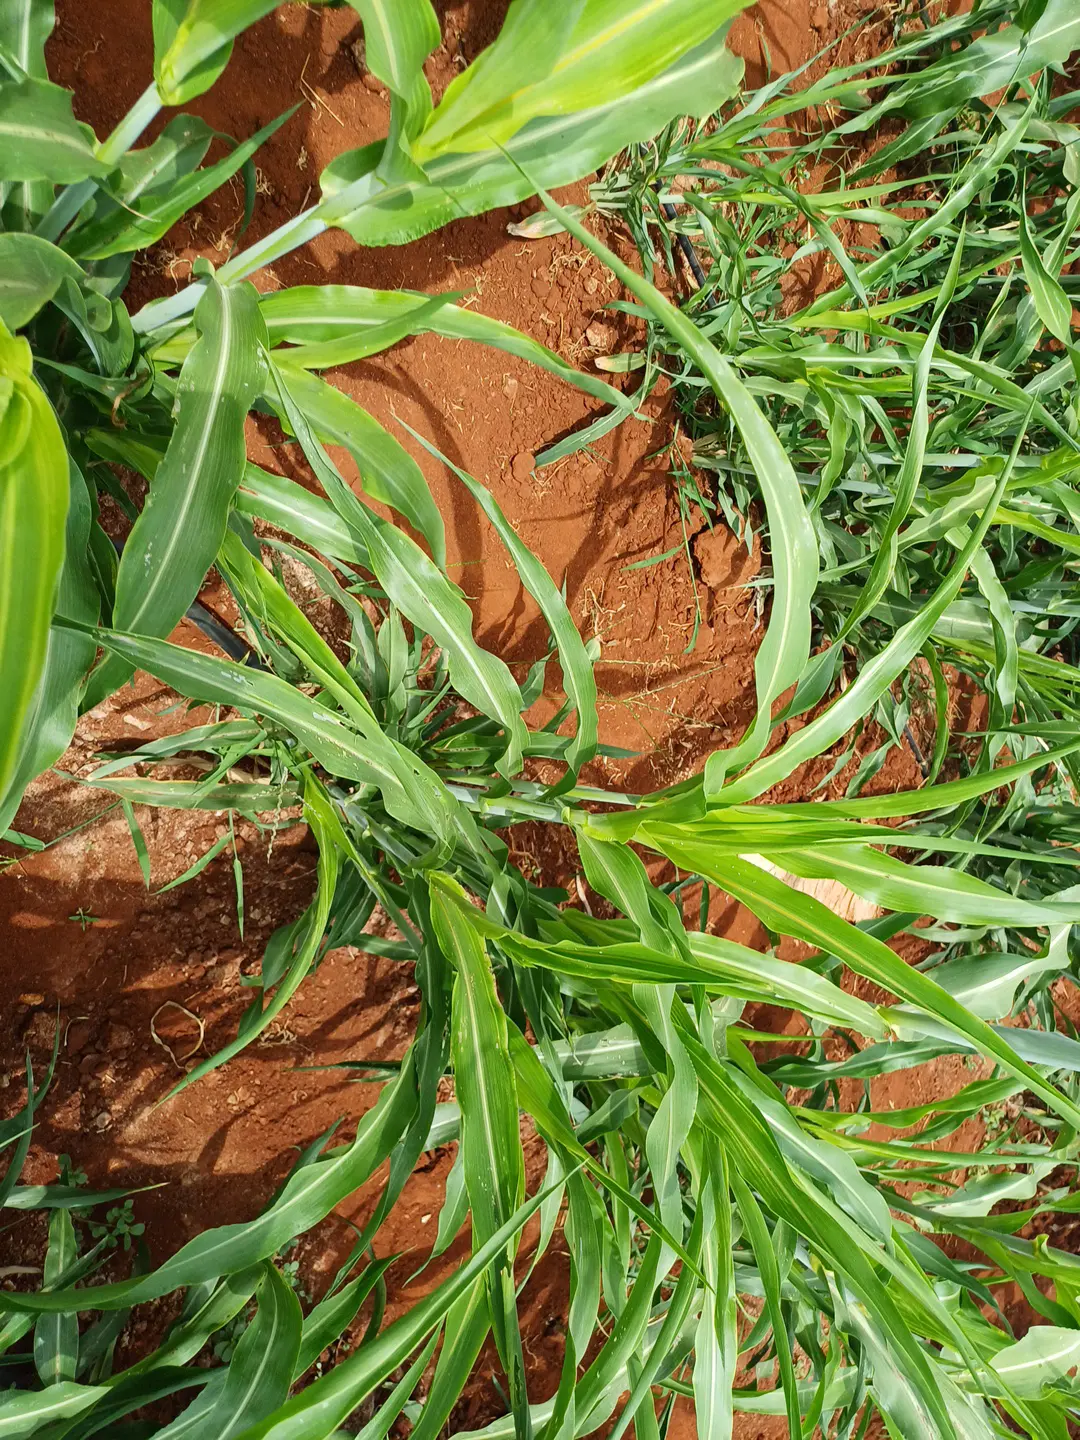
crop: sorghum
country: Kenya
